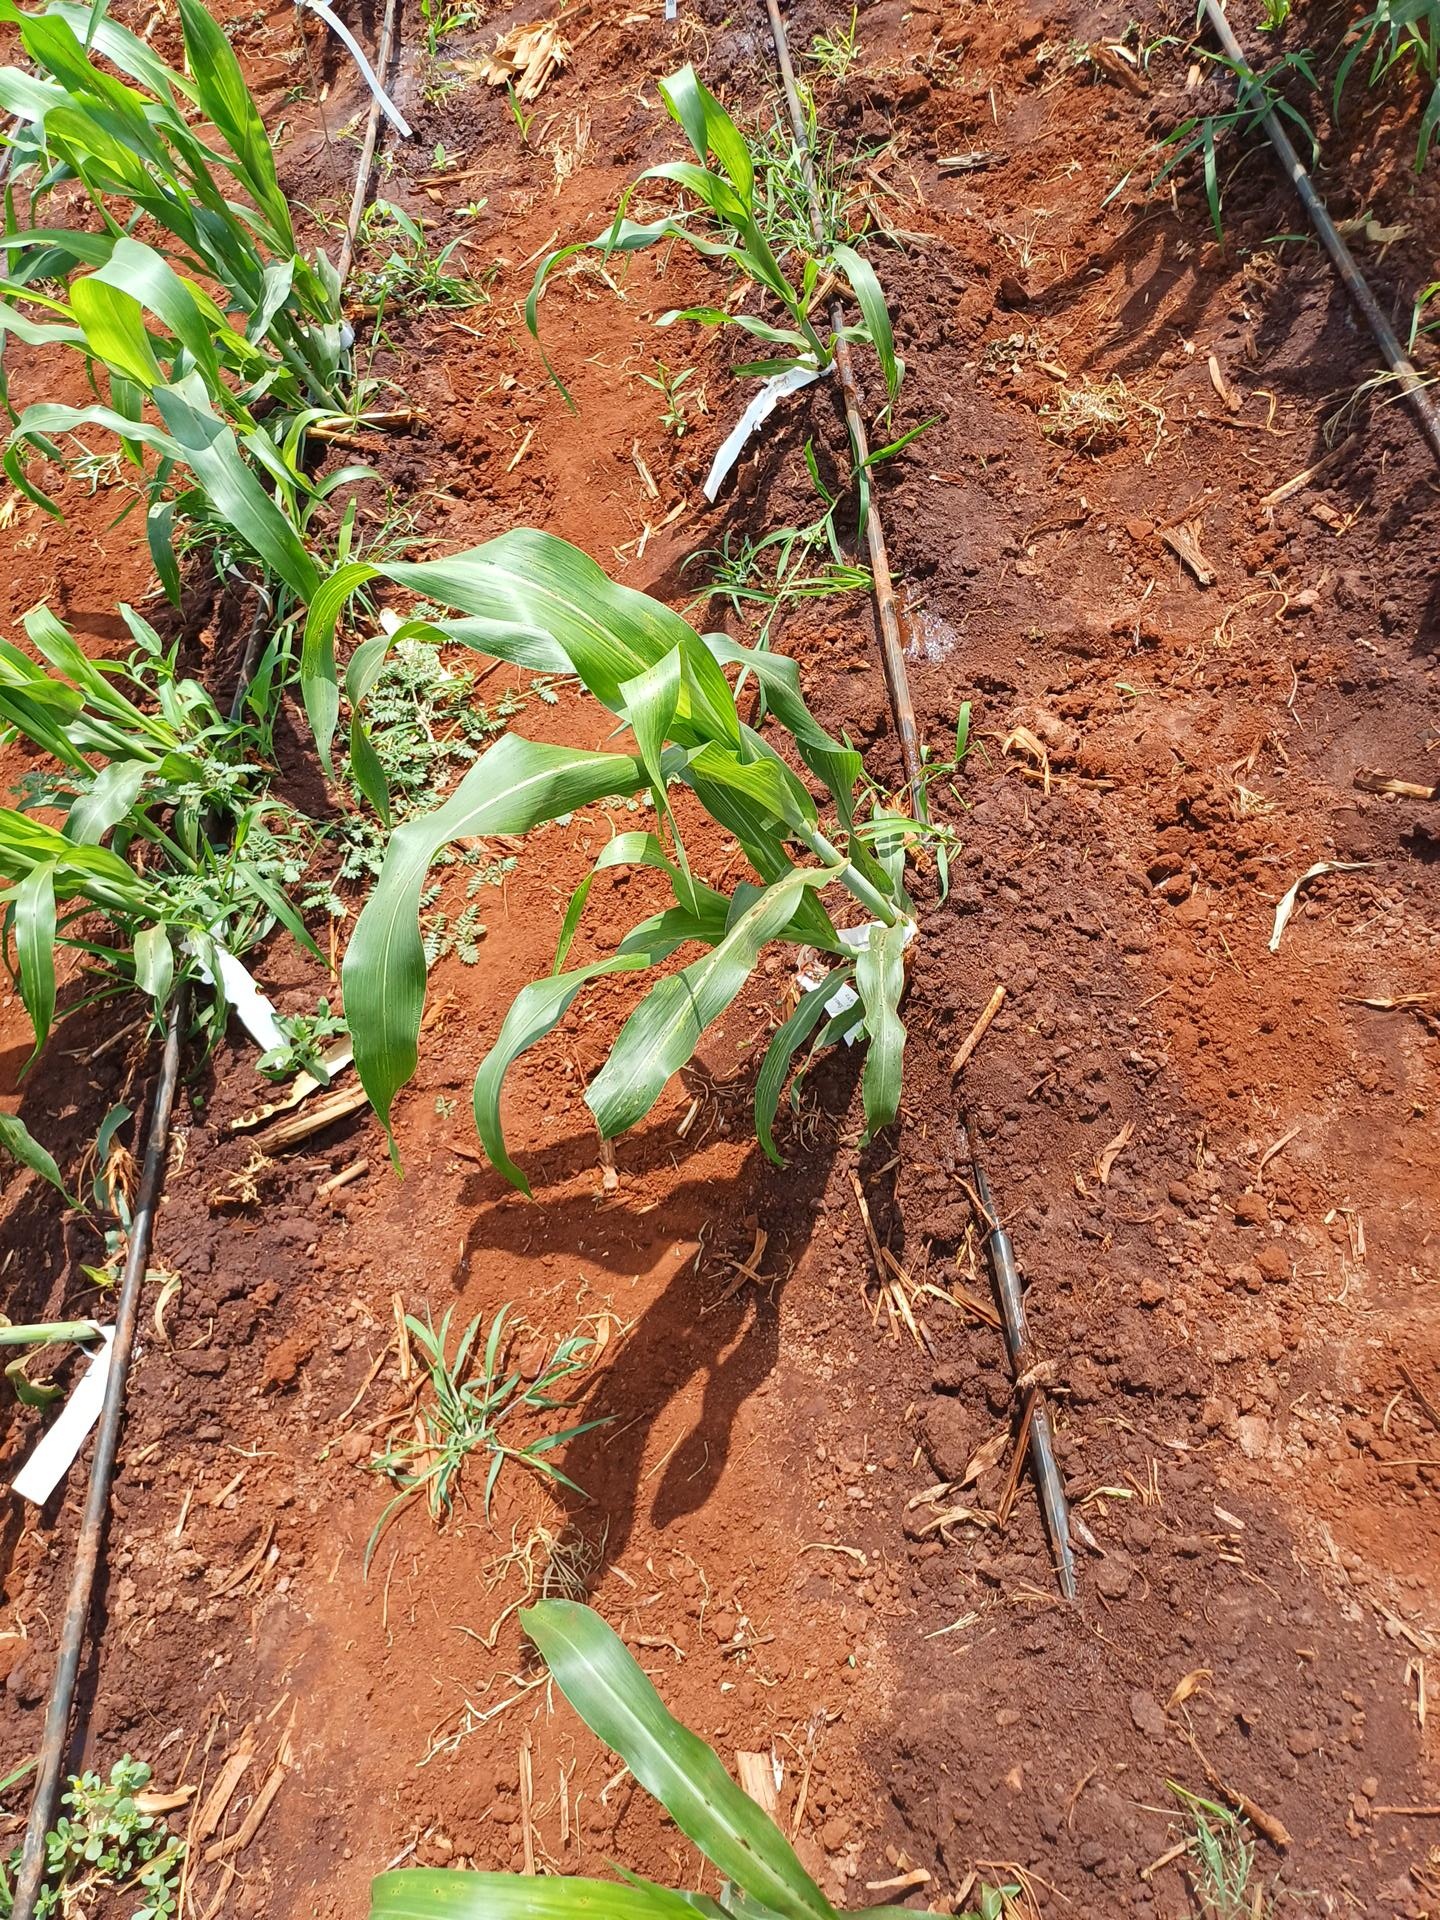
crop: sorghum
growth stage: vegetative
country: Kenya
